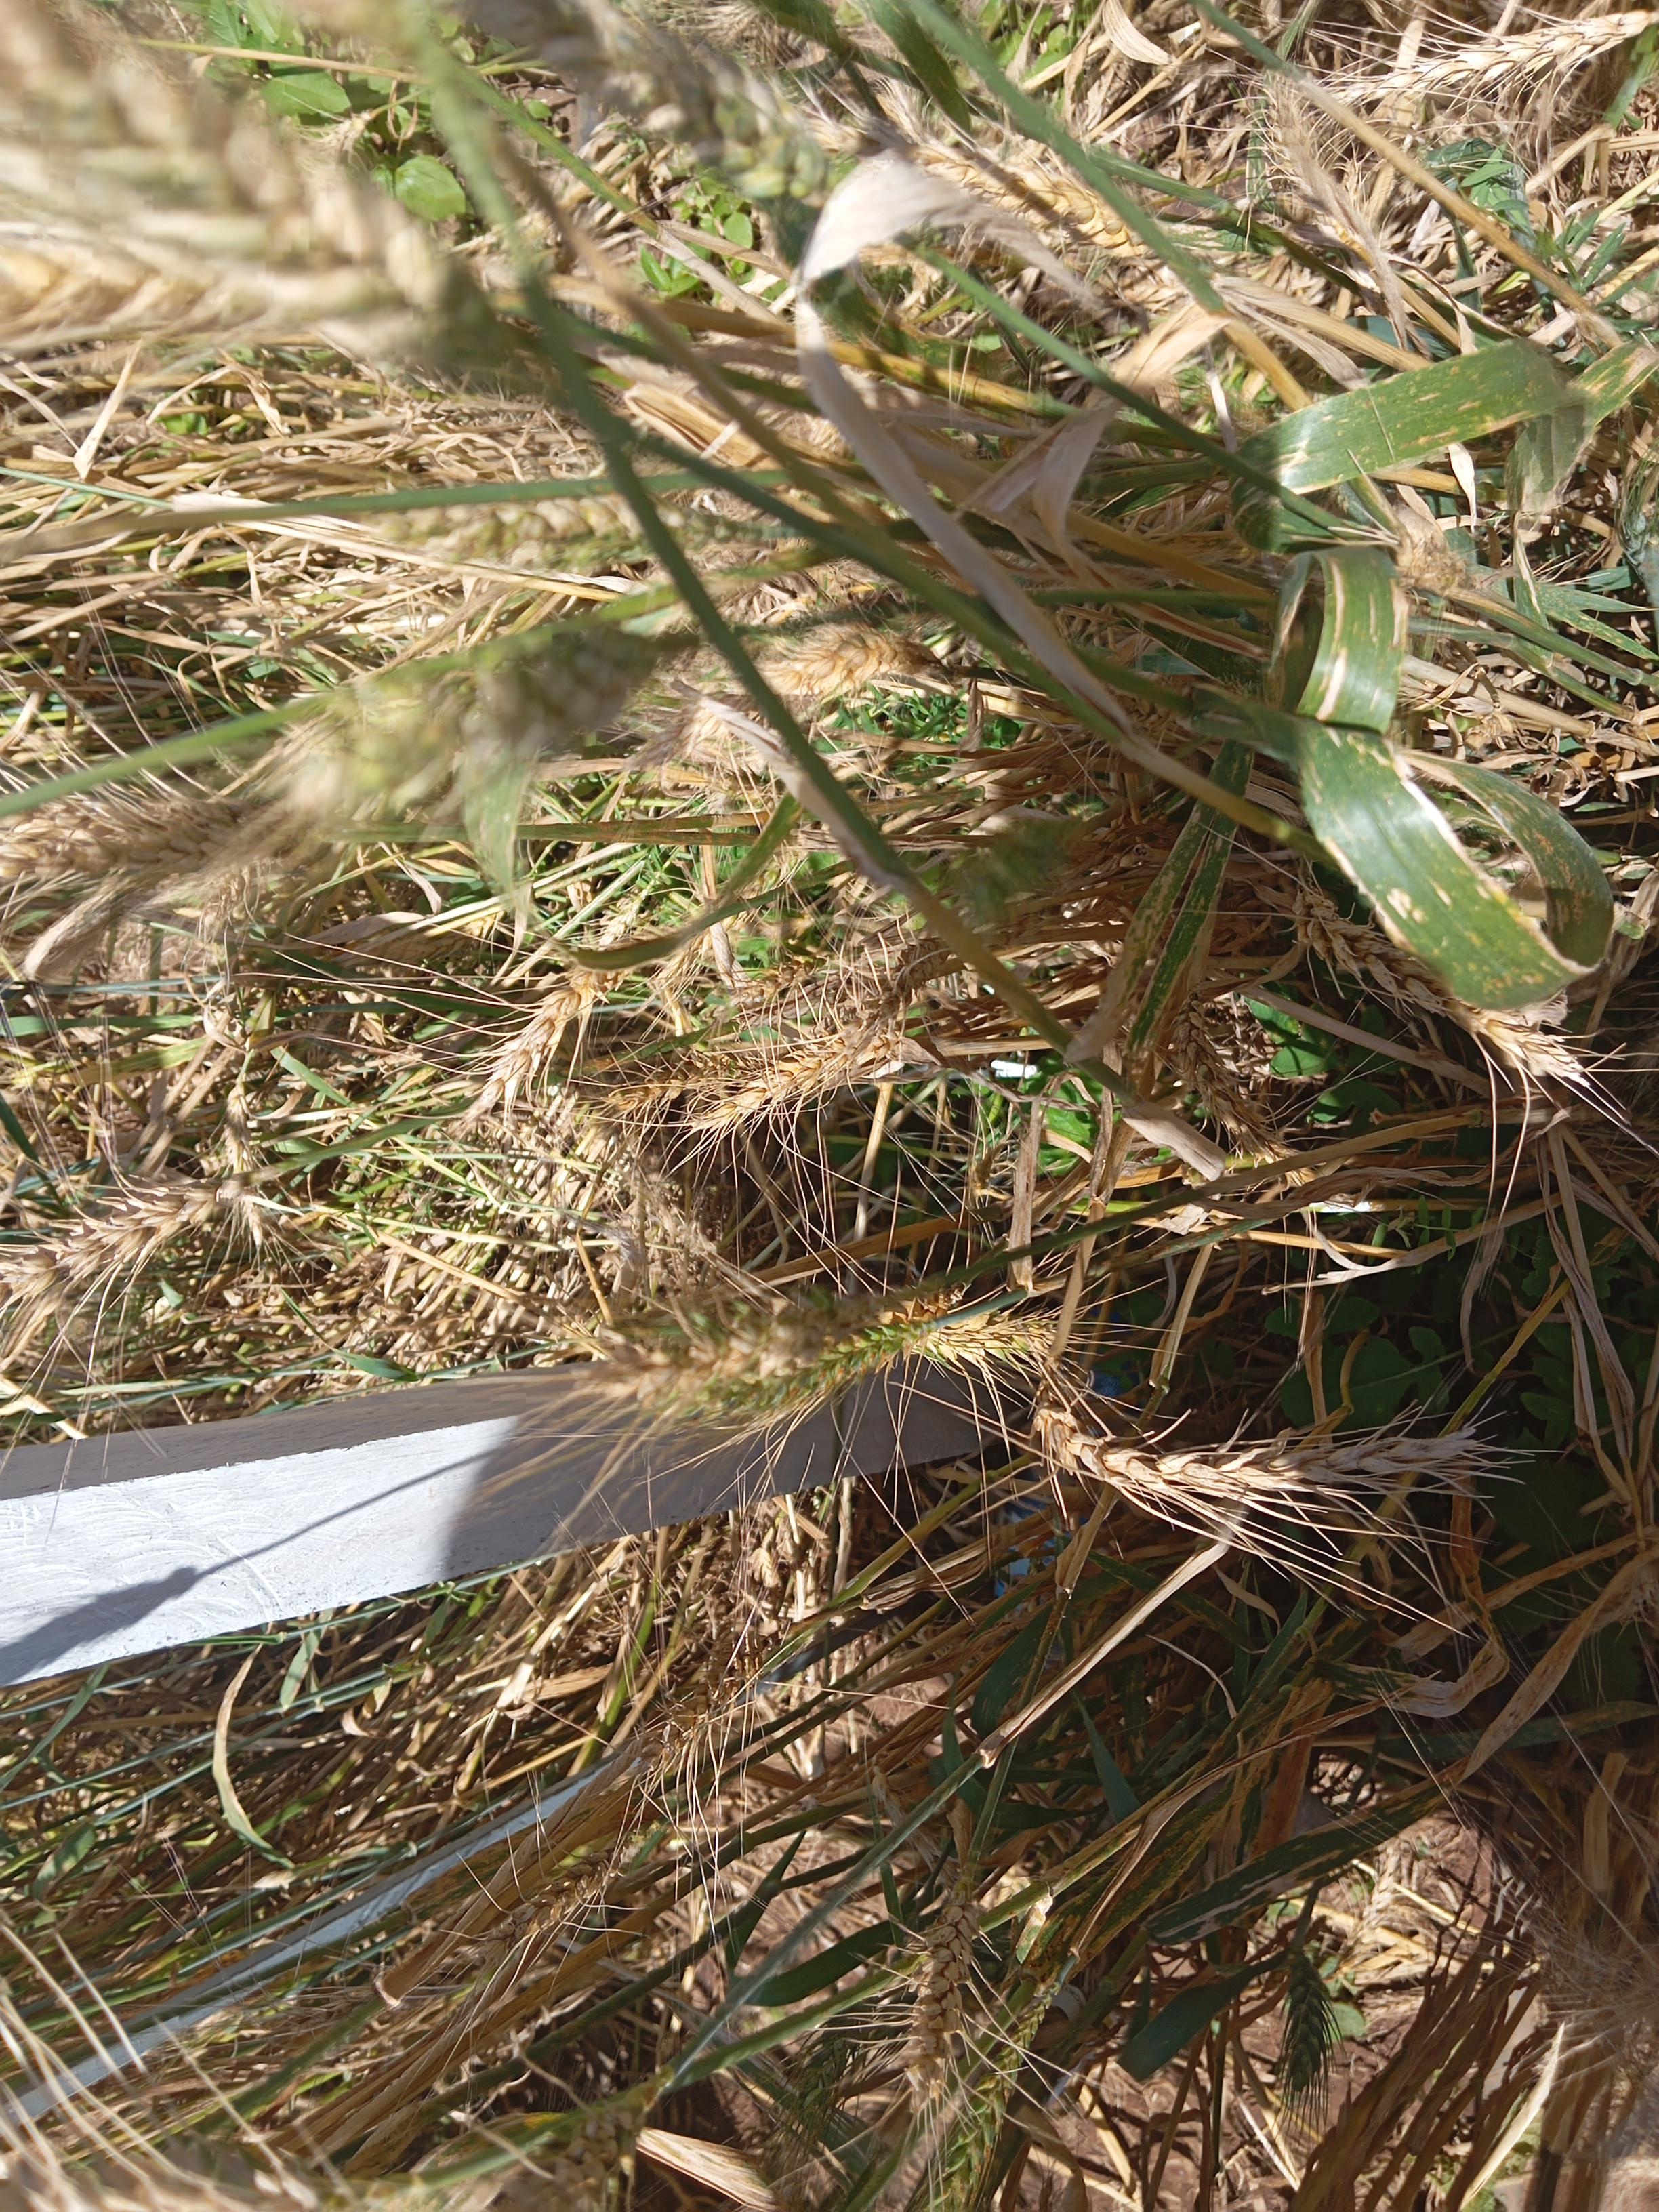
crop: wheat
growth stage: maturity
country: Kenya
